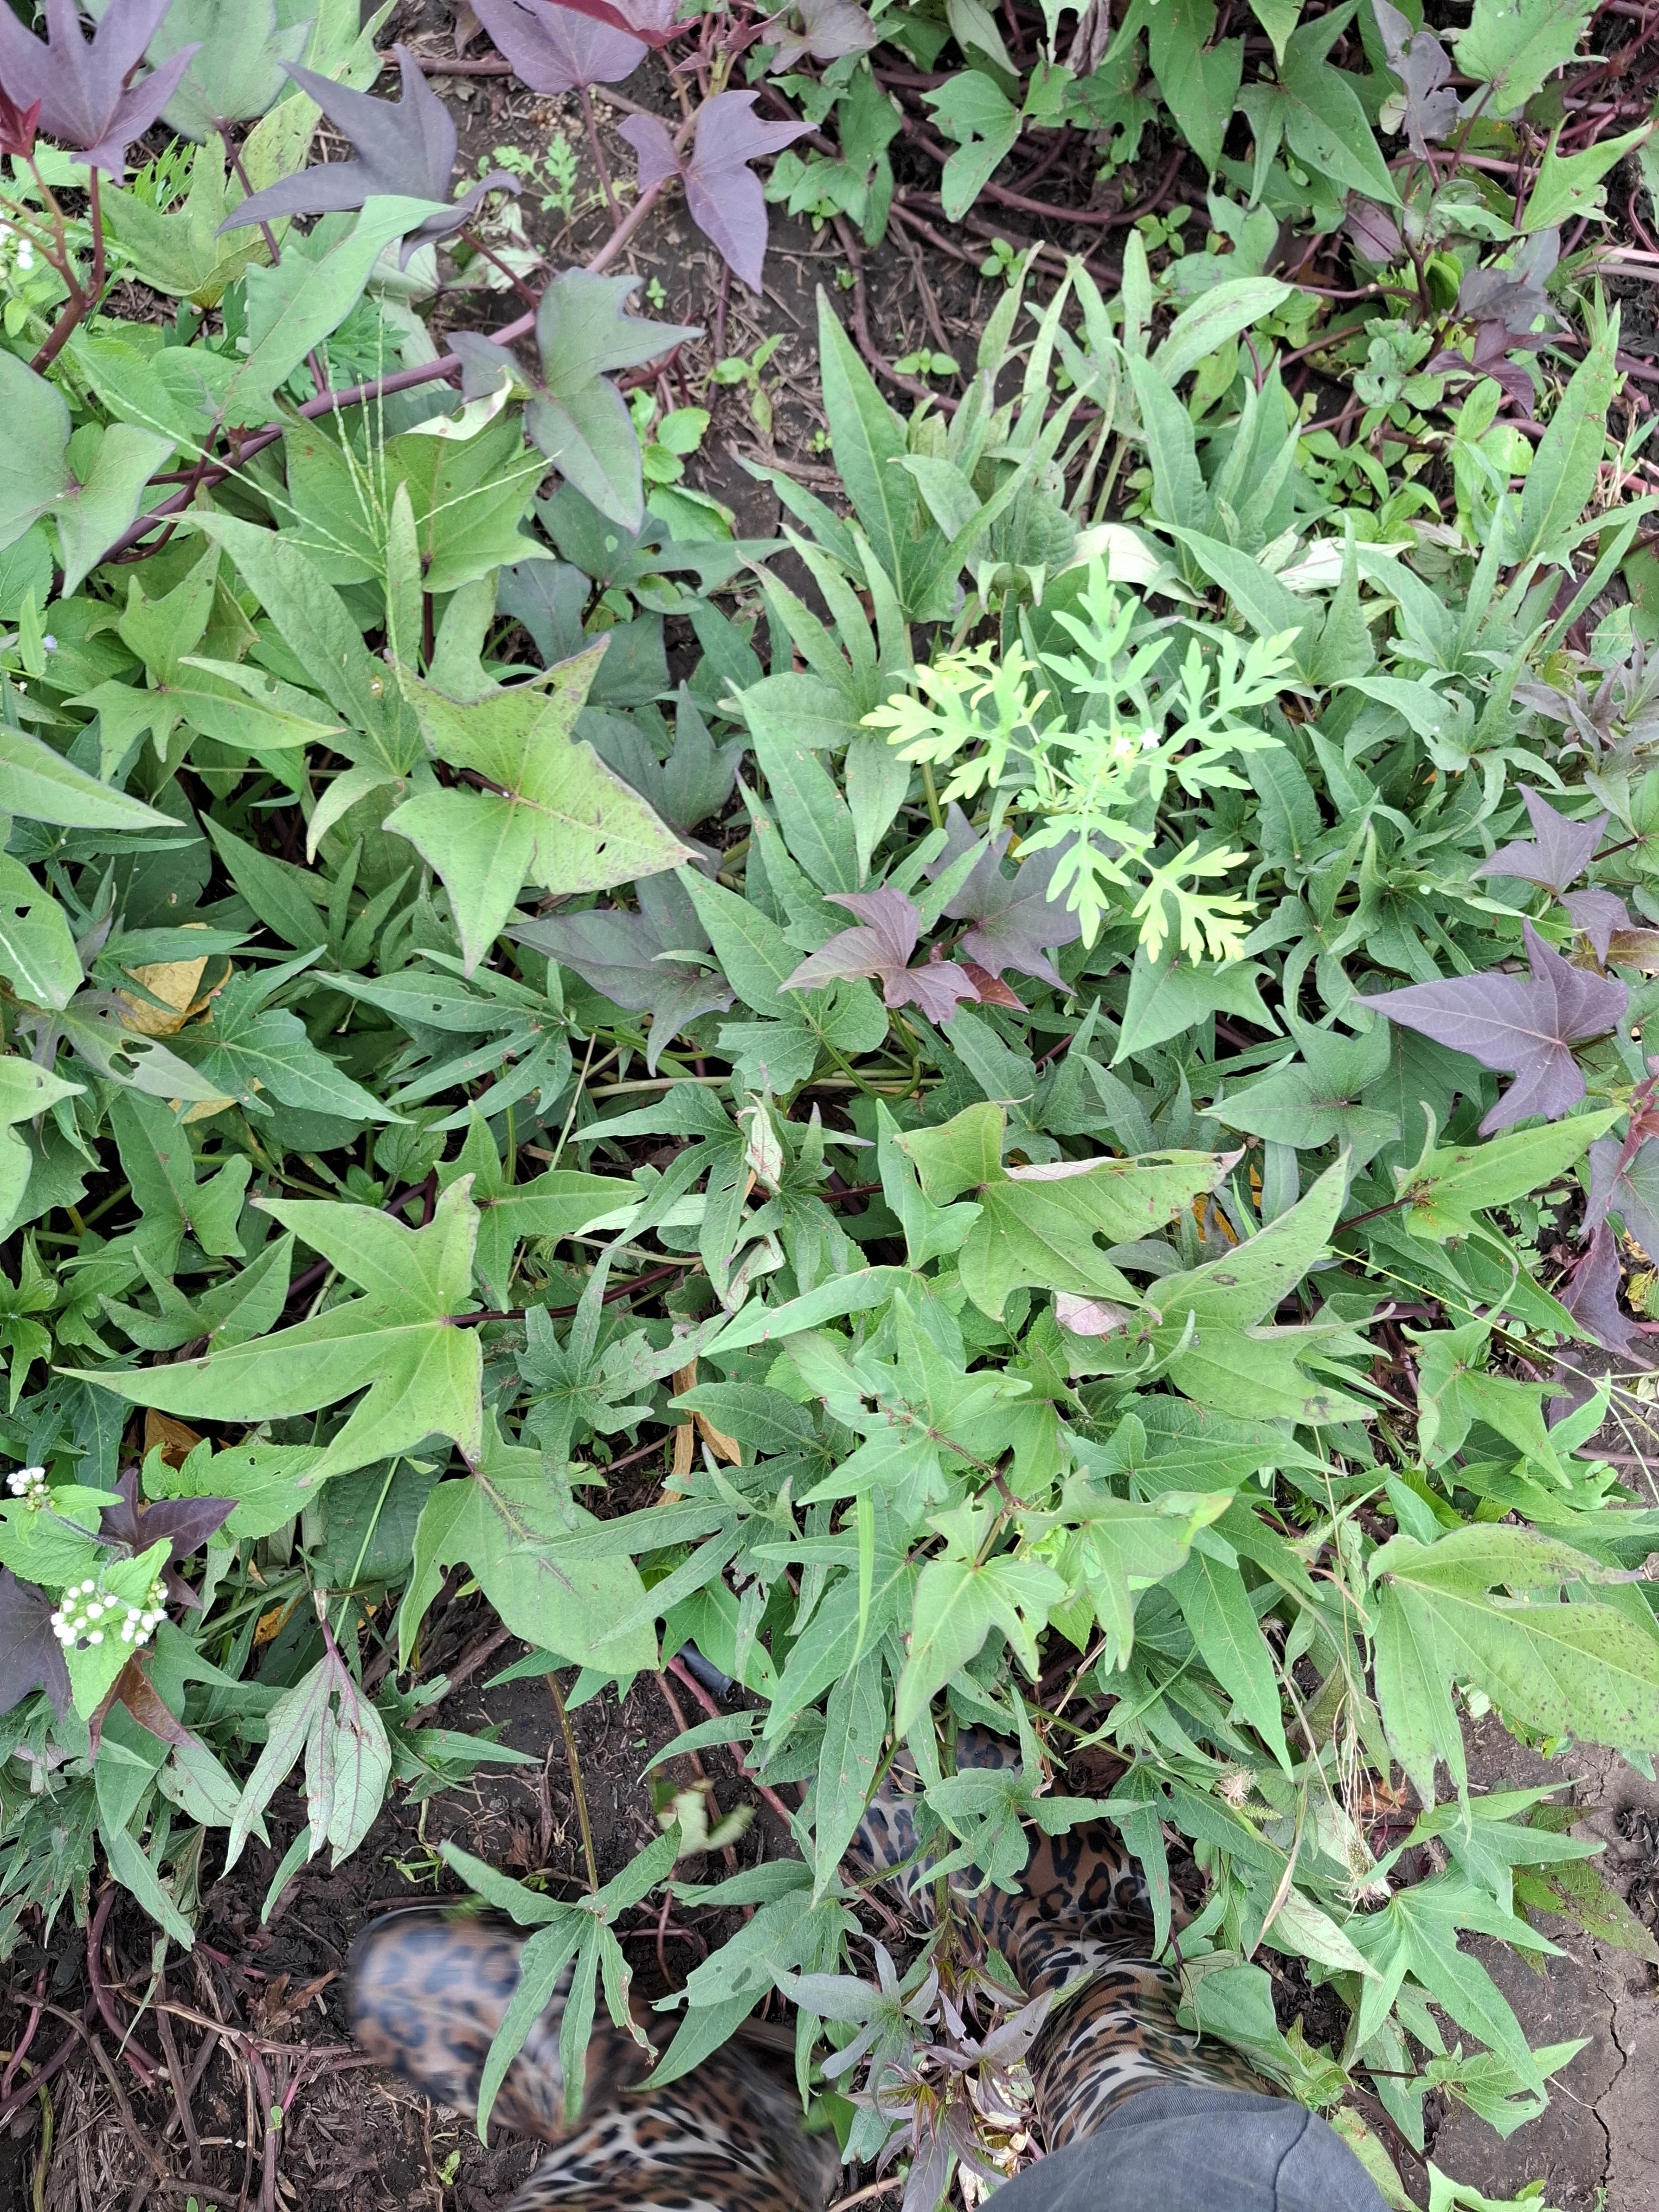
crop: sweet potato
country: Tanzania
